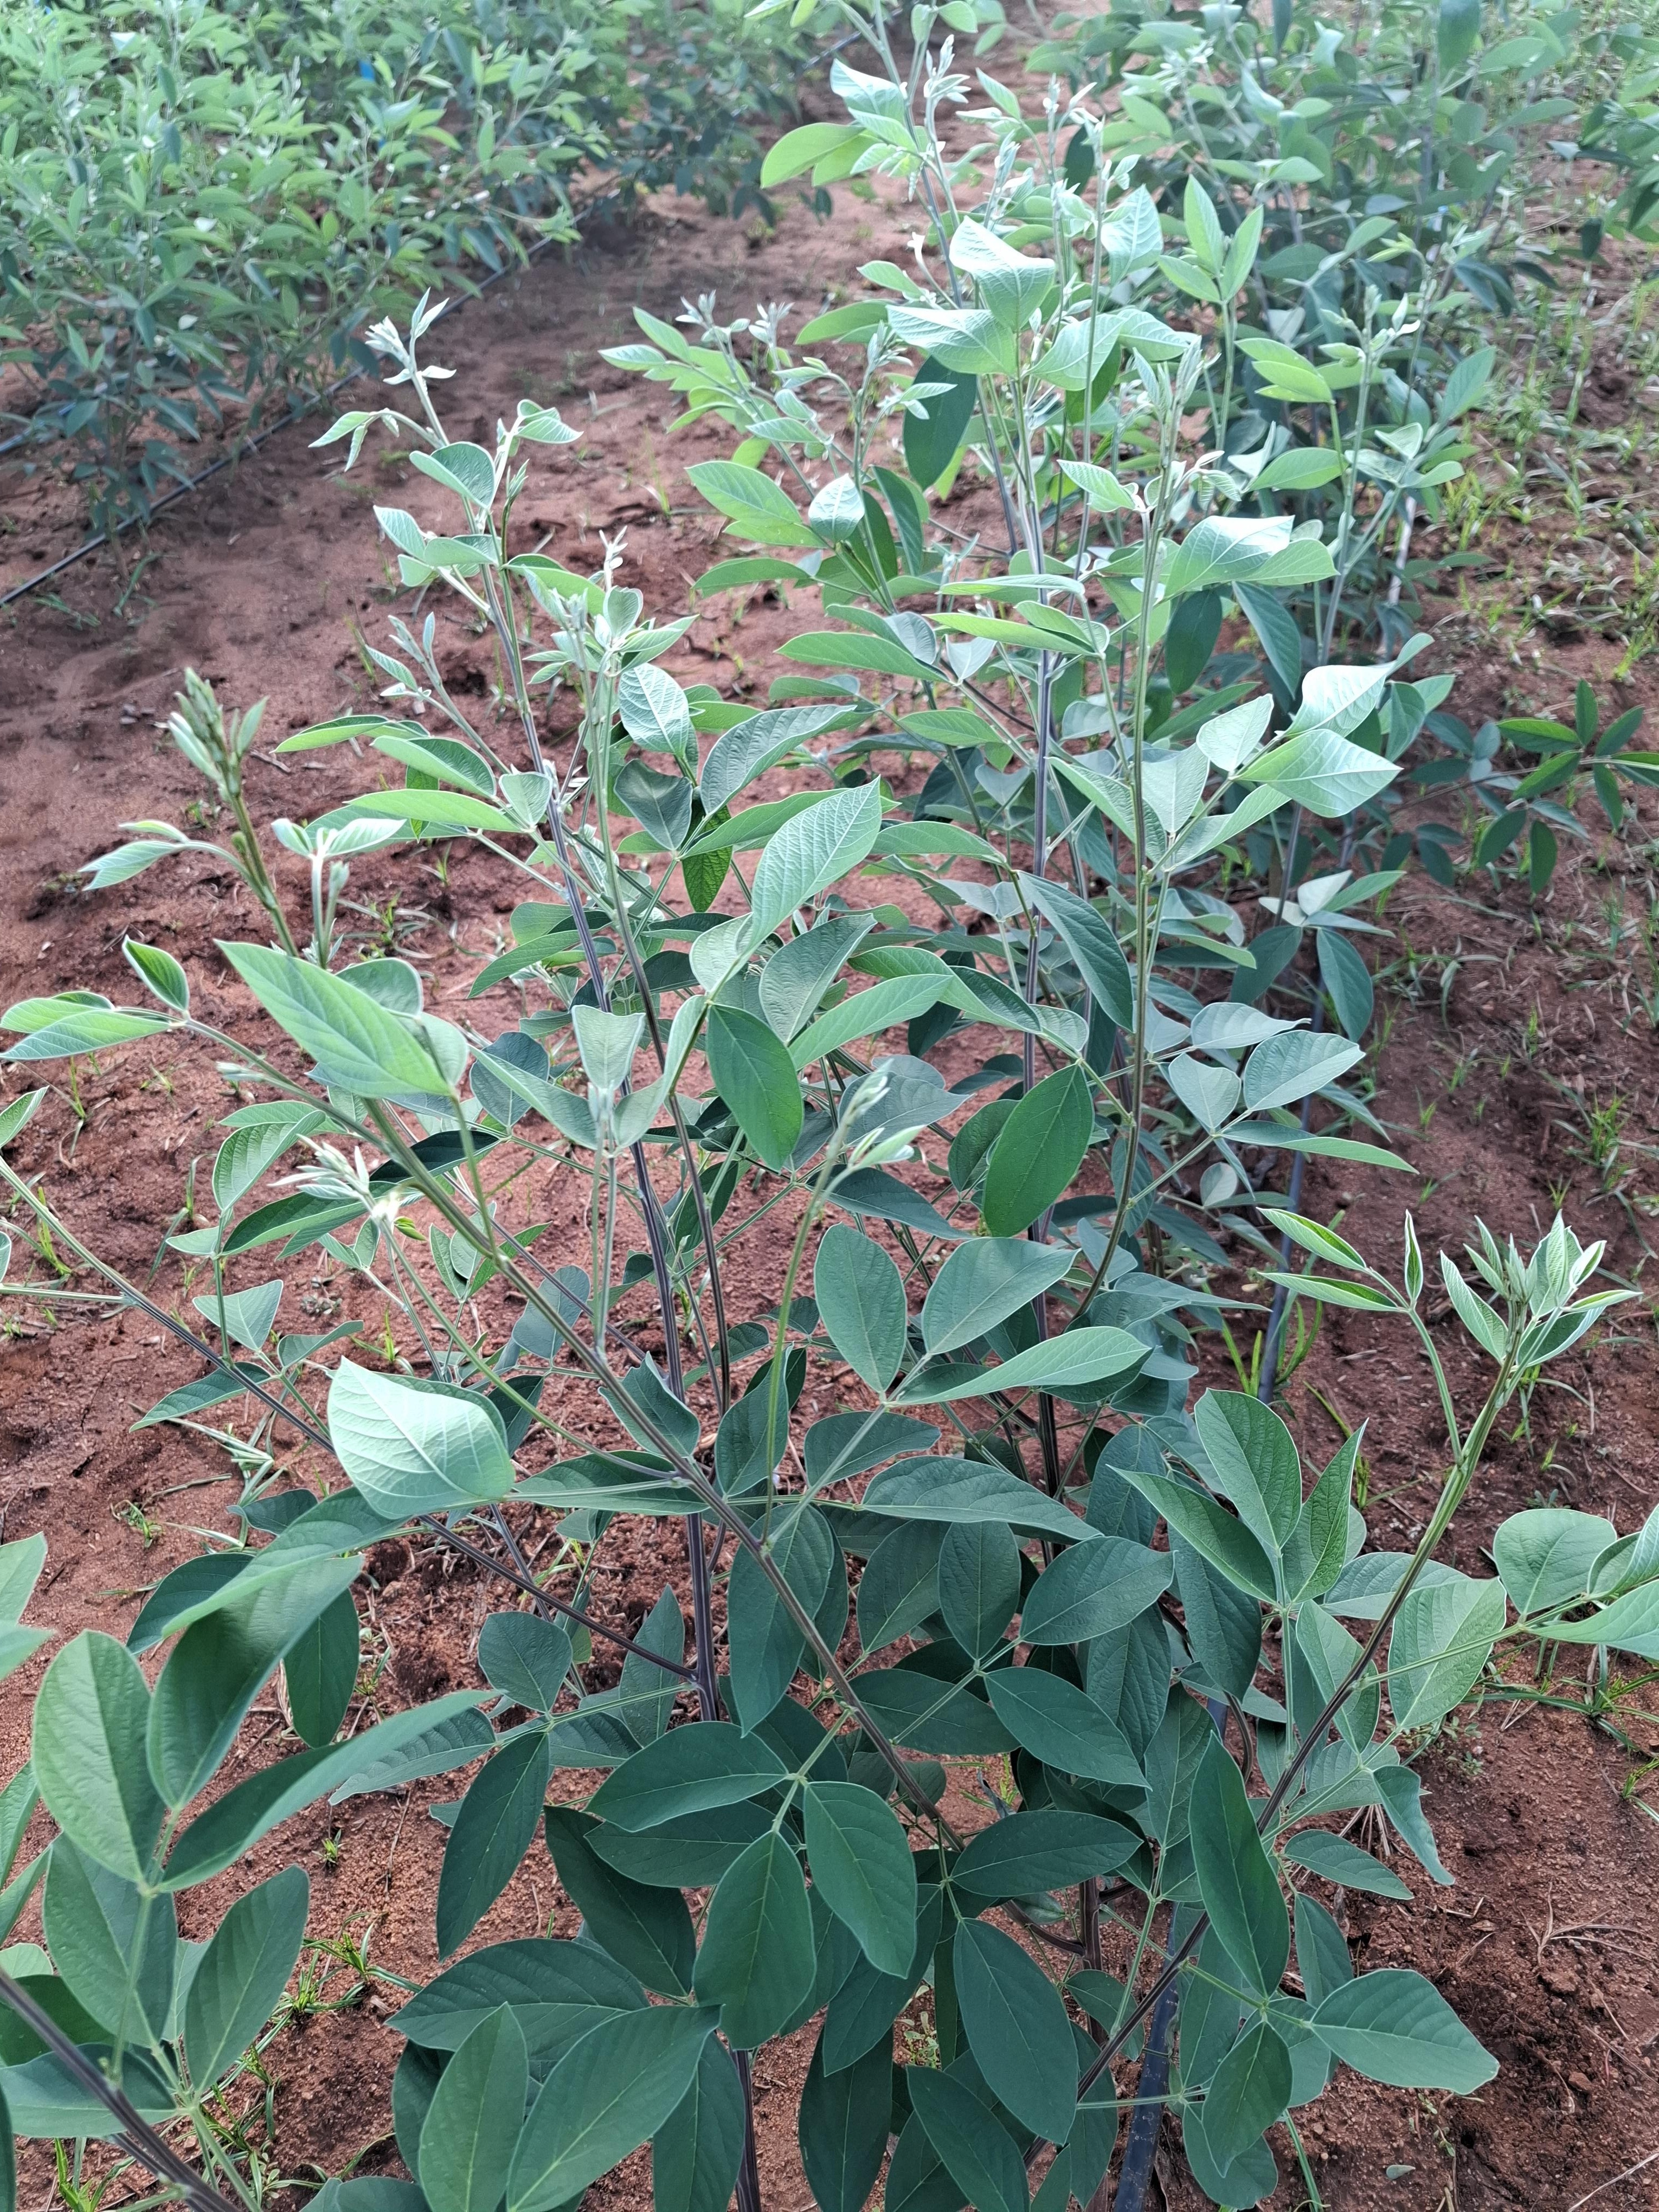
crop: pigeonpea
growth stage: vegetative
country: Kenya
